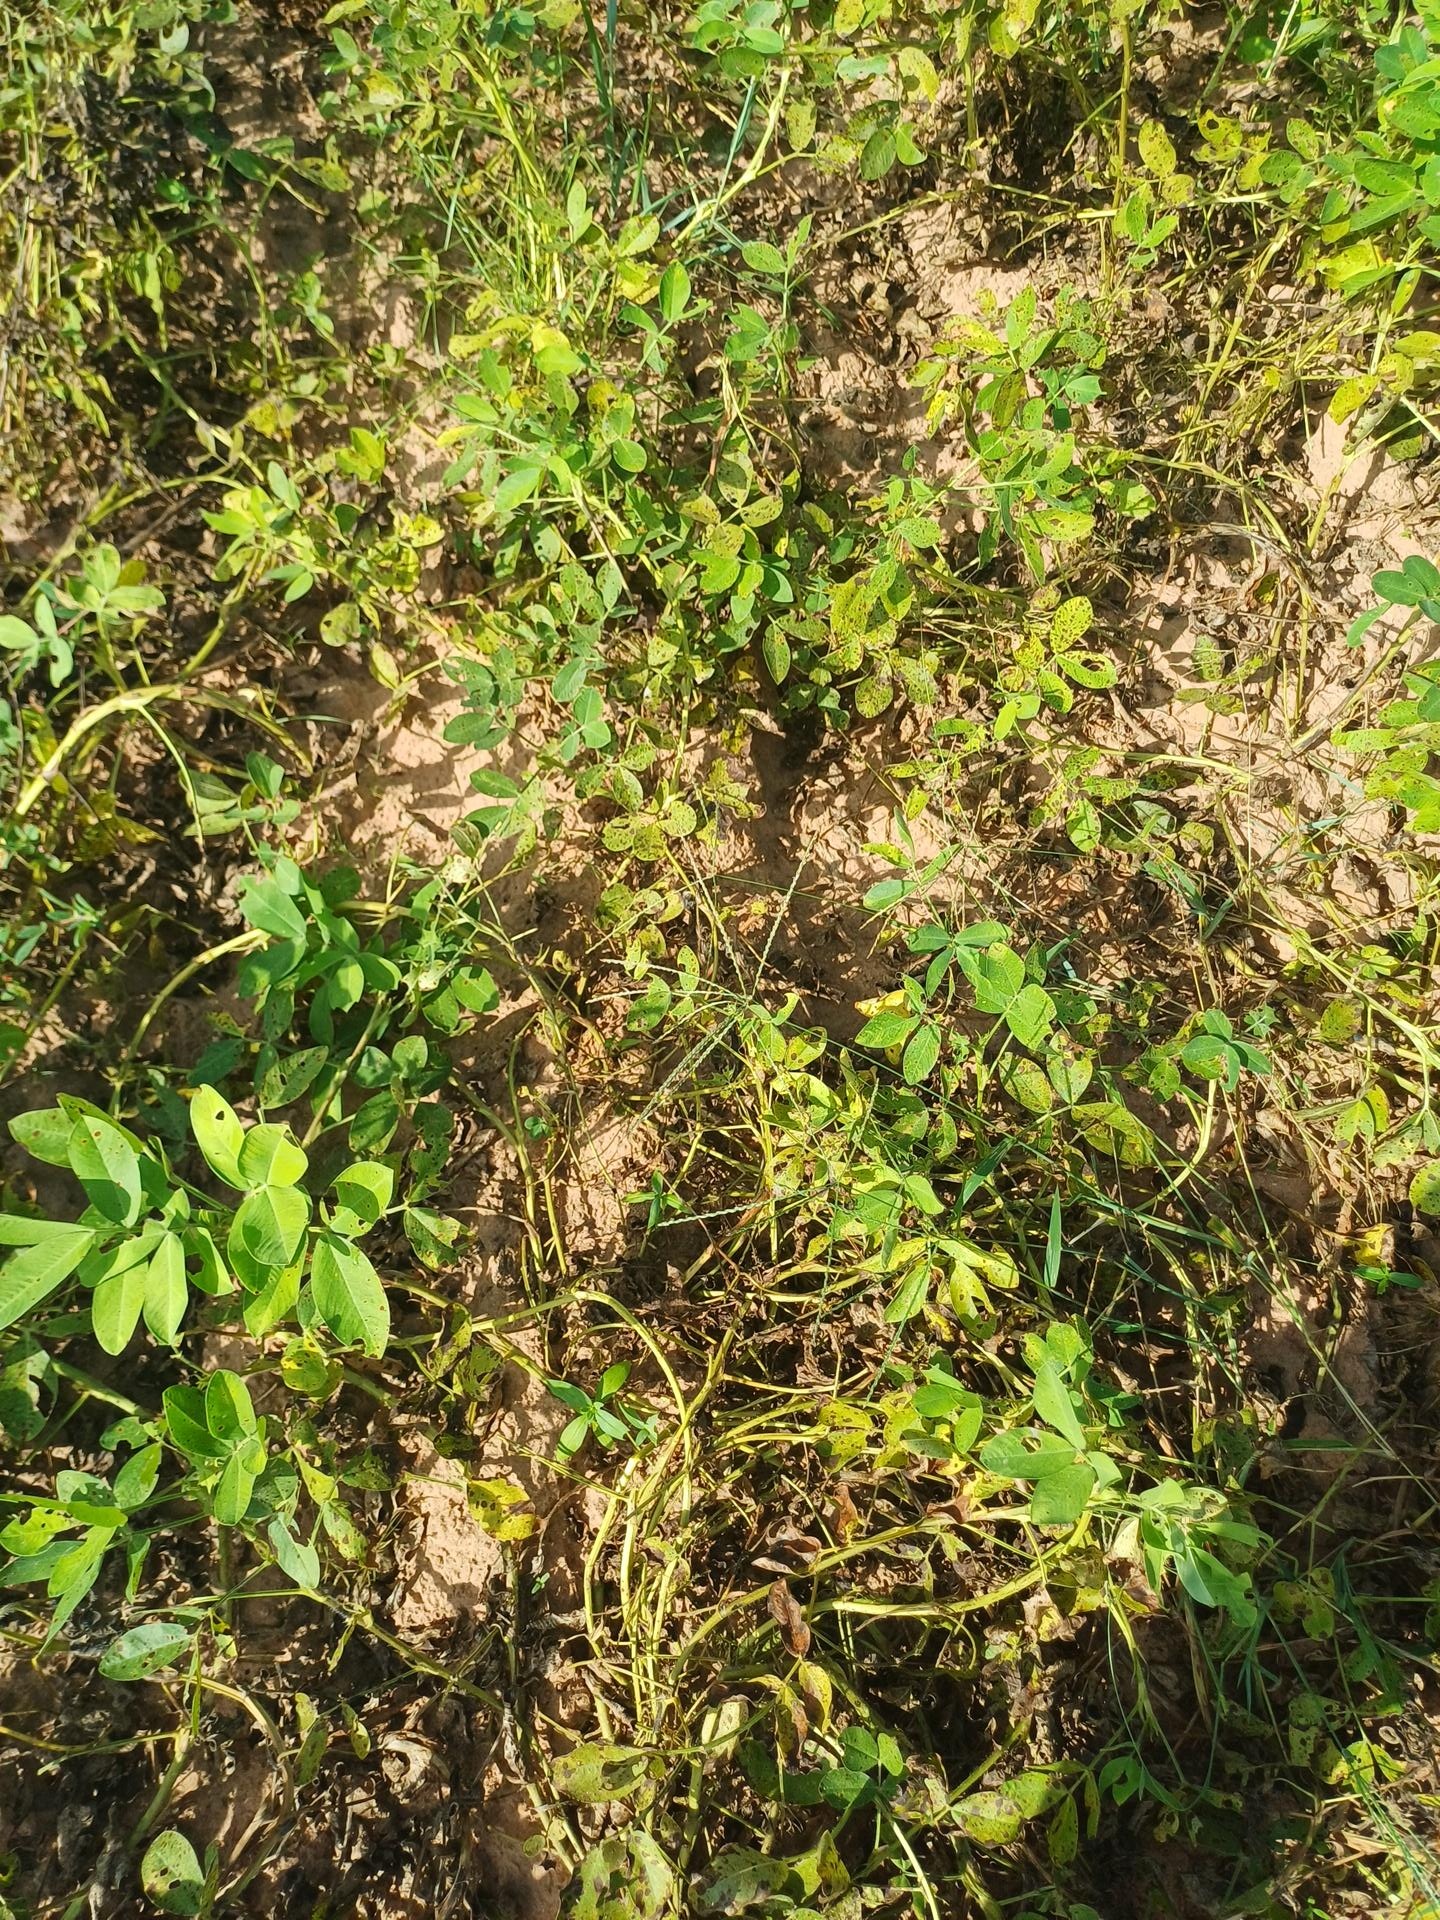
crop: groundnut
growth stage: flowering
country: Senegal
